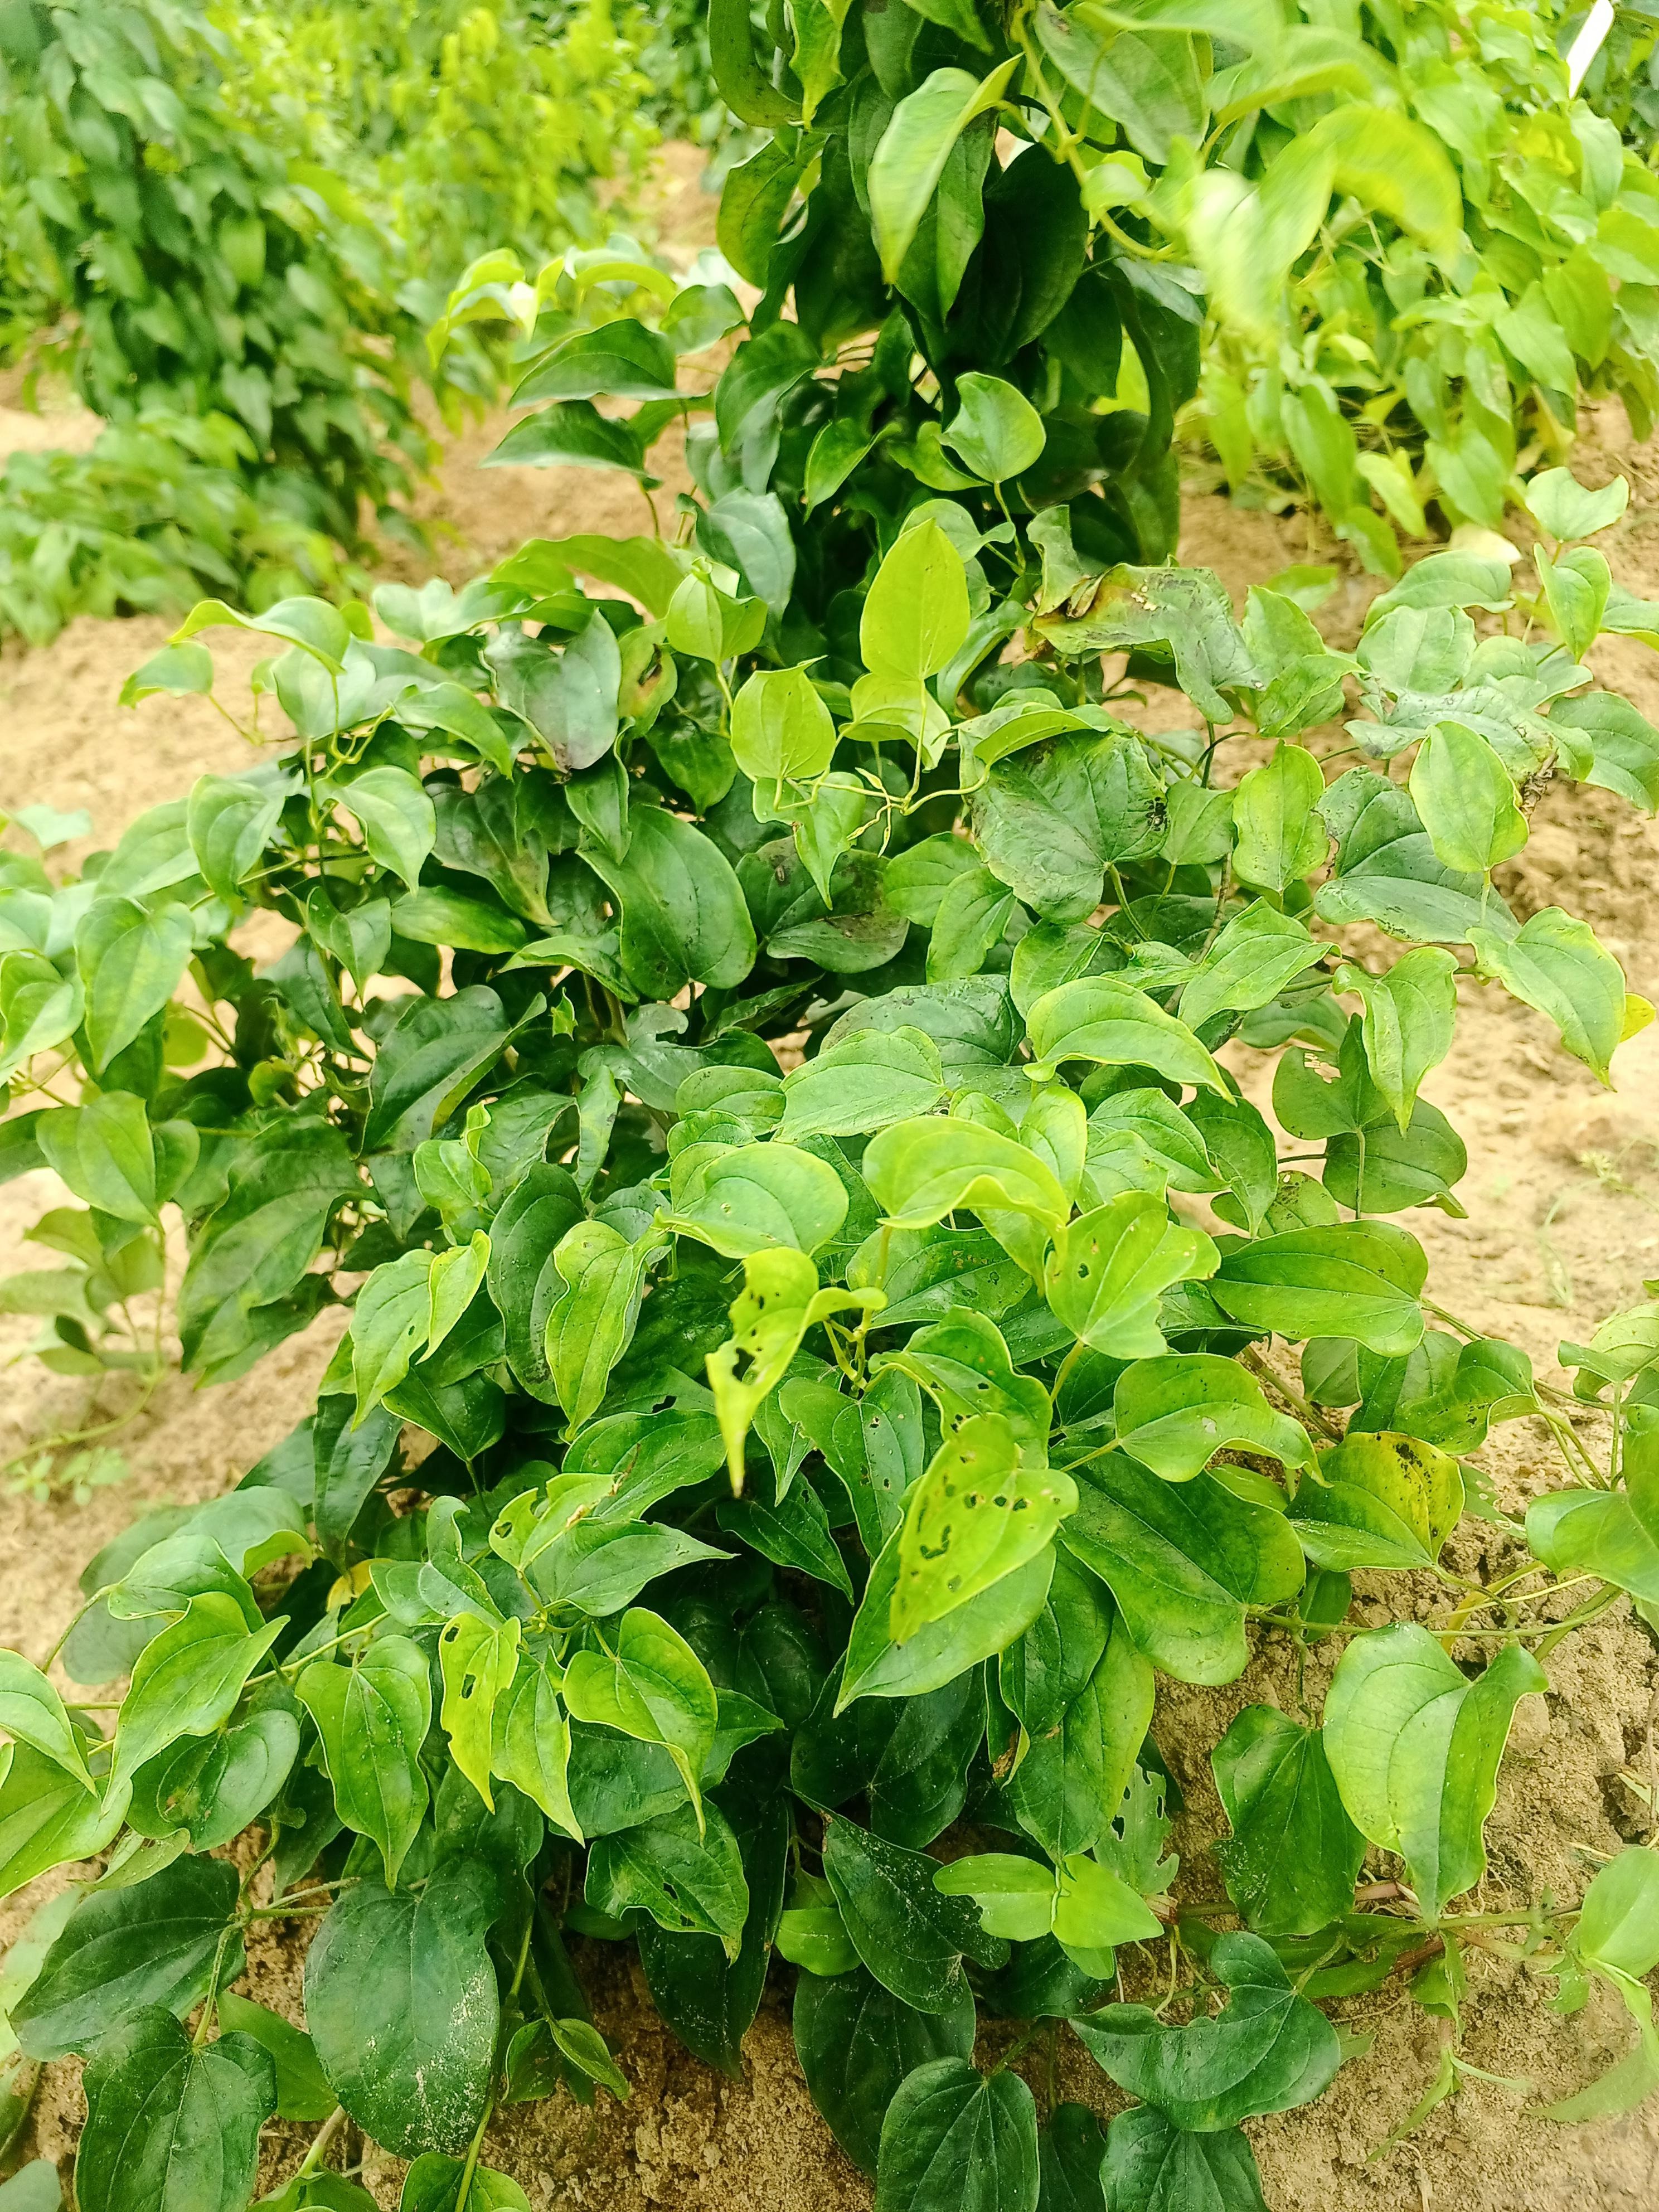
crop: yam
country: Nigeria
